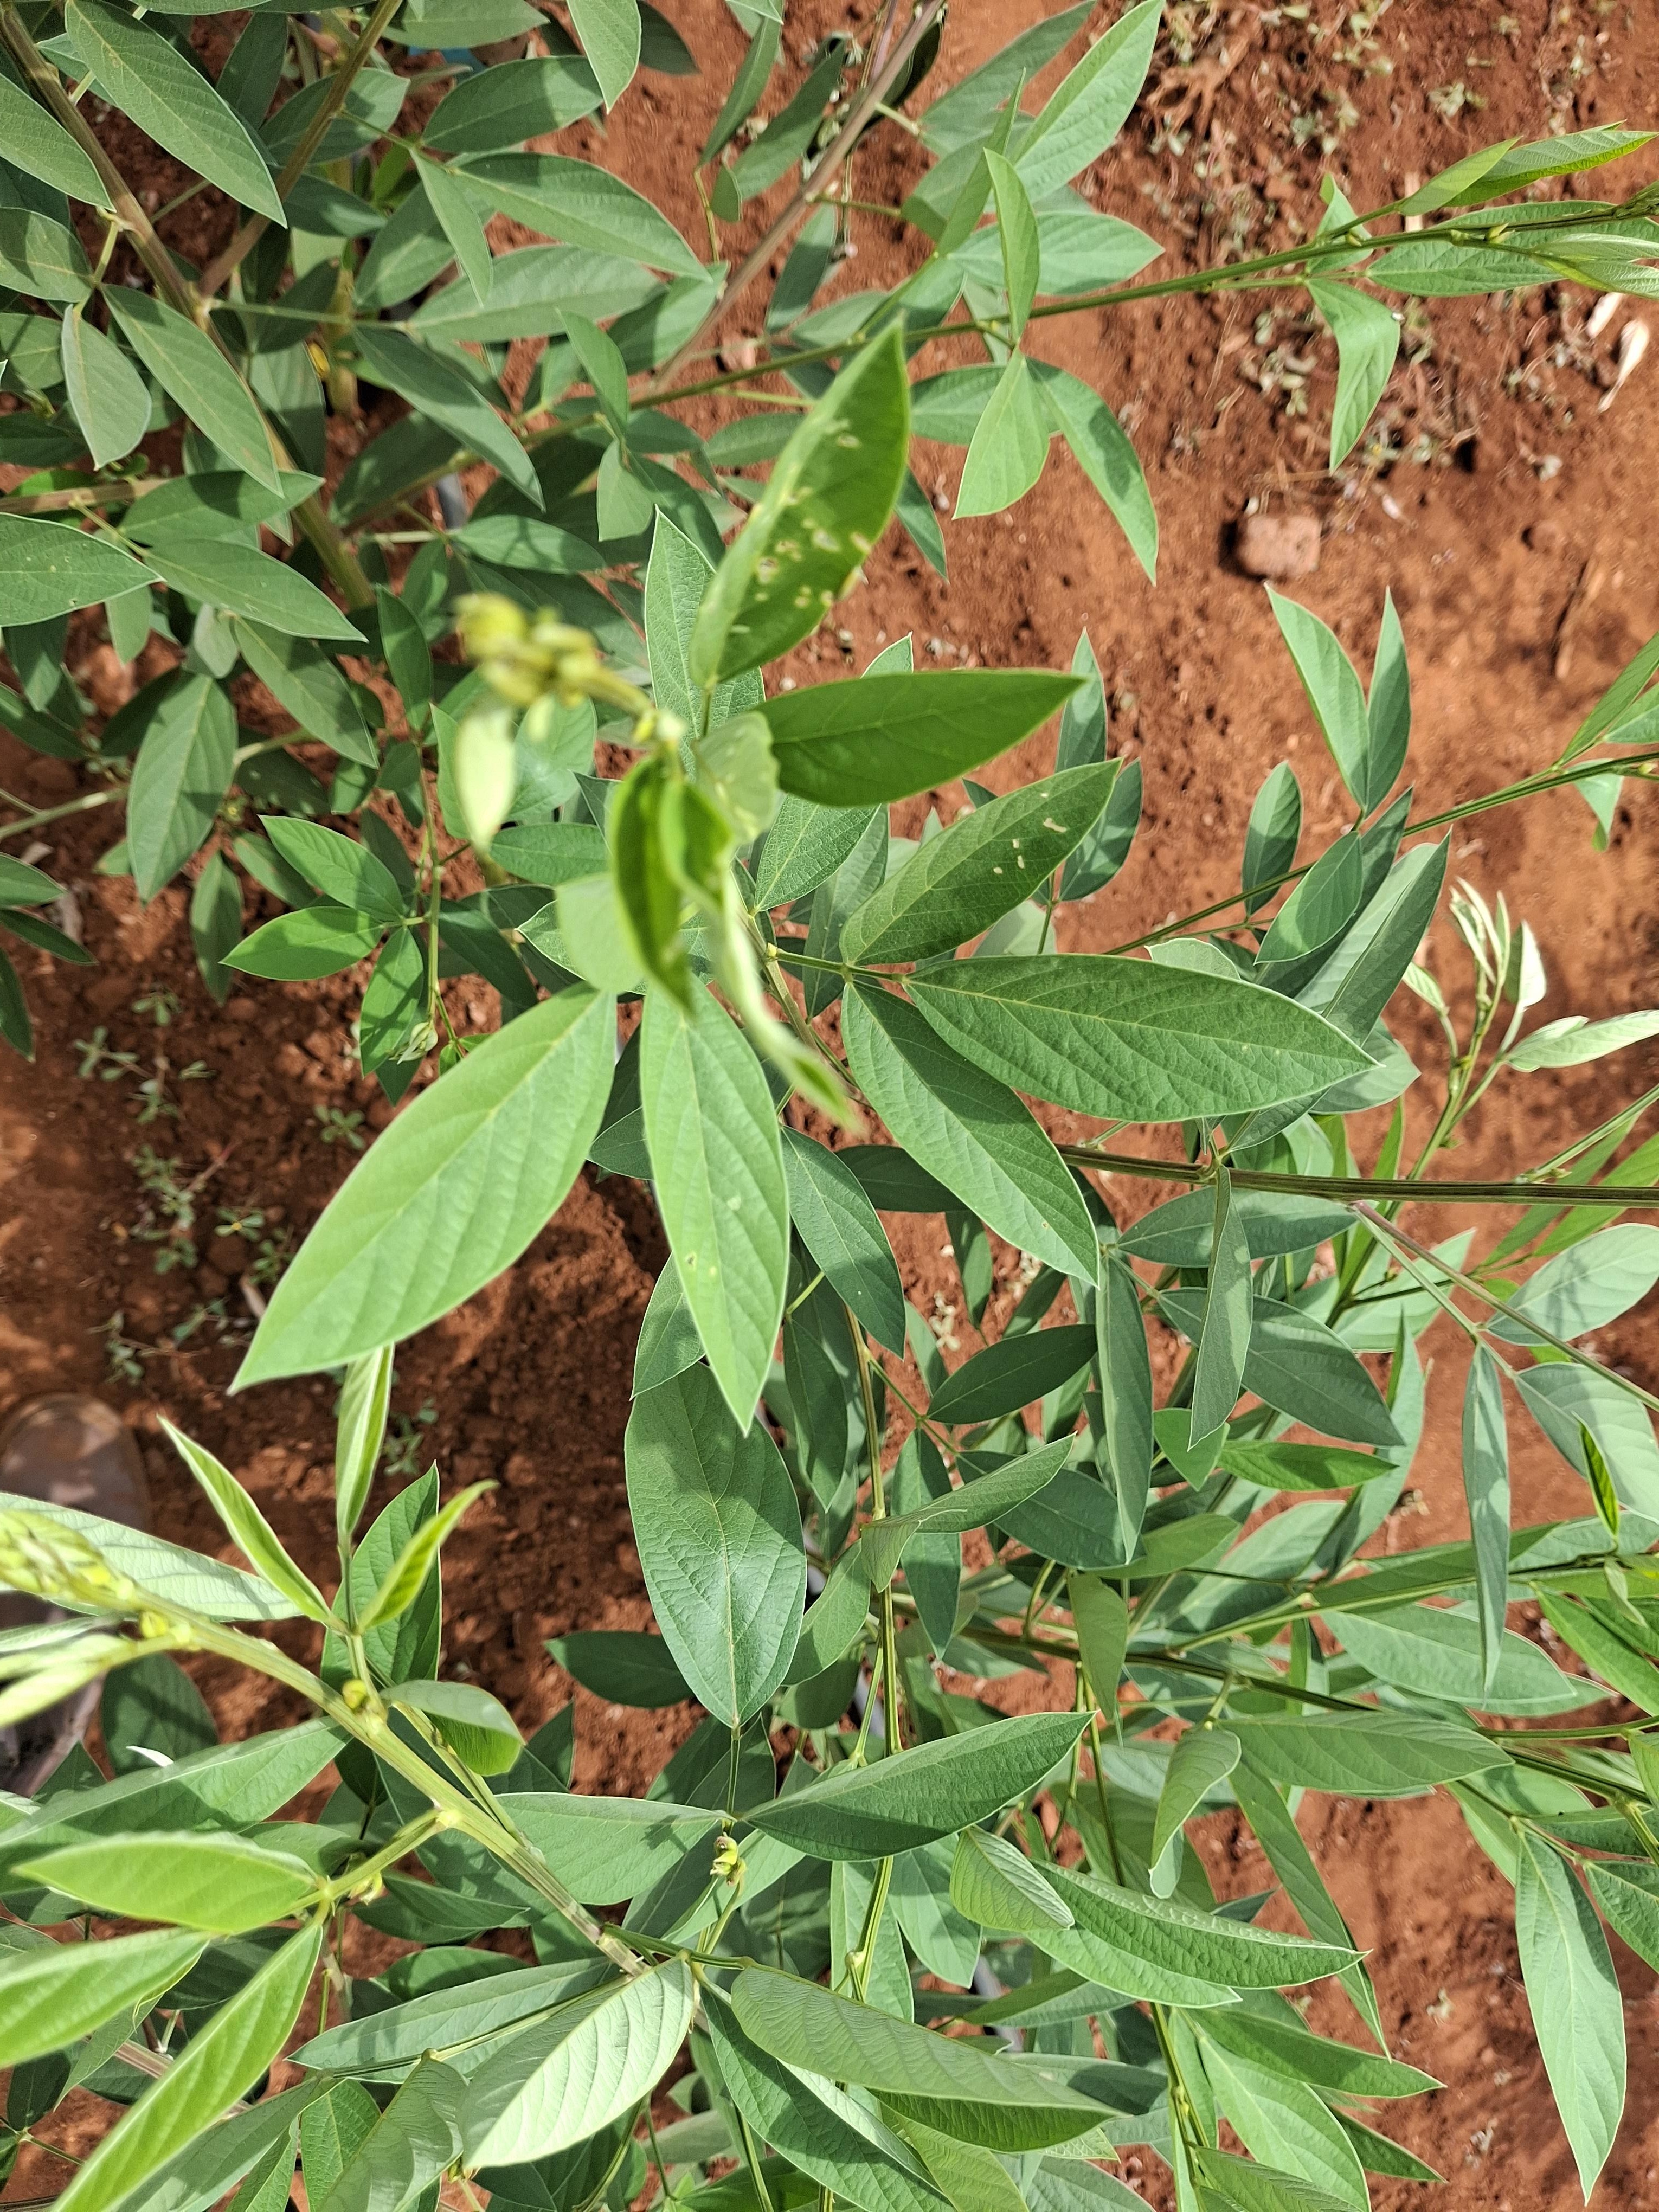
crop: pigeonpea
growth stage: flowering
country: Kenya
